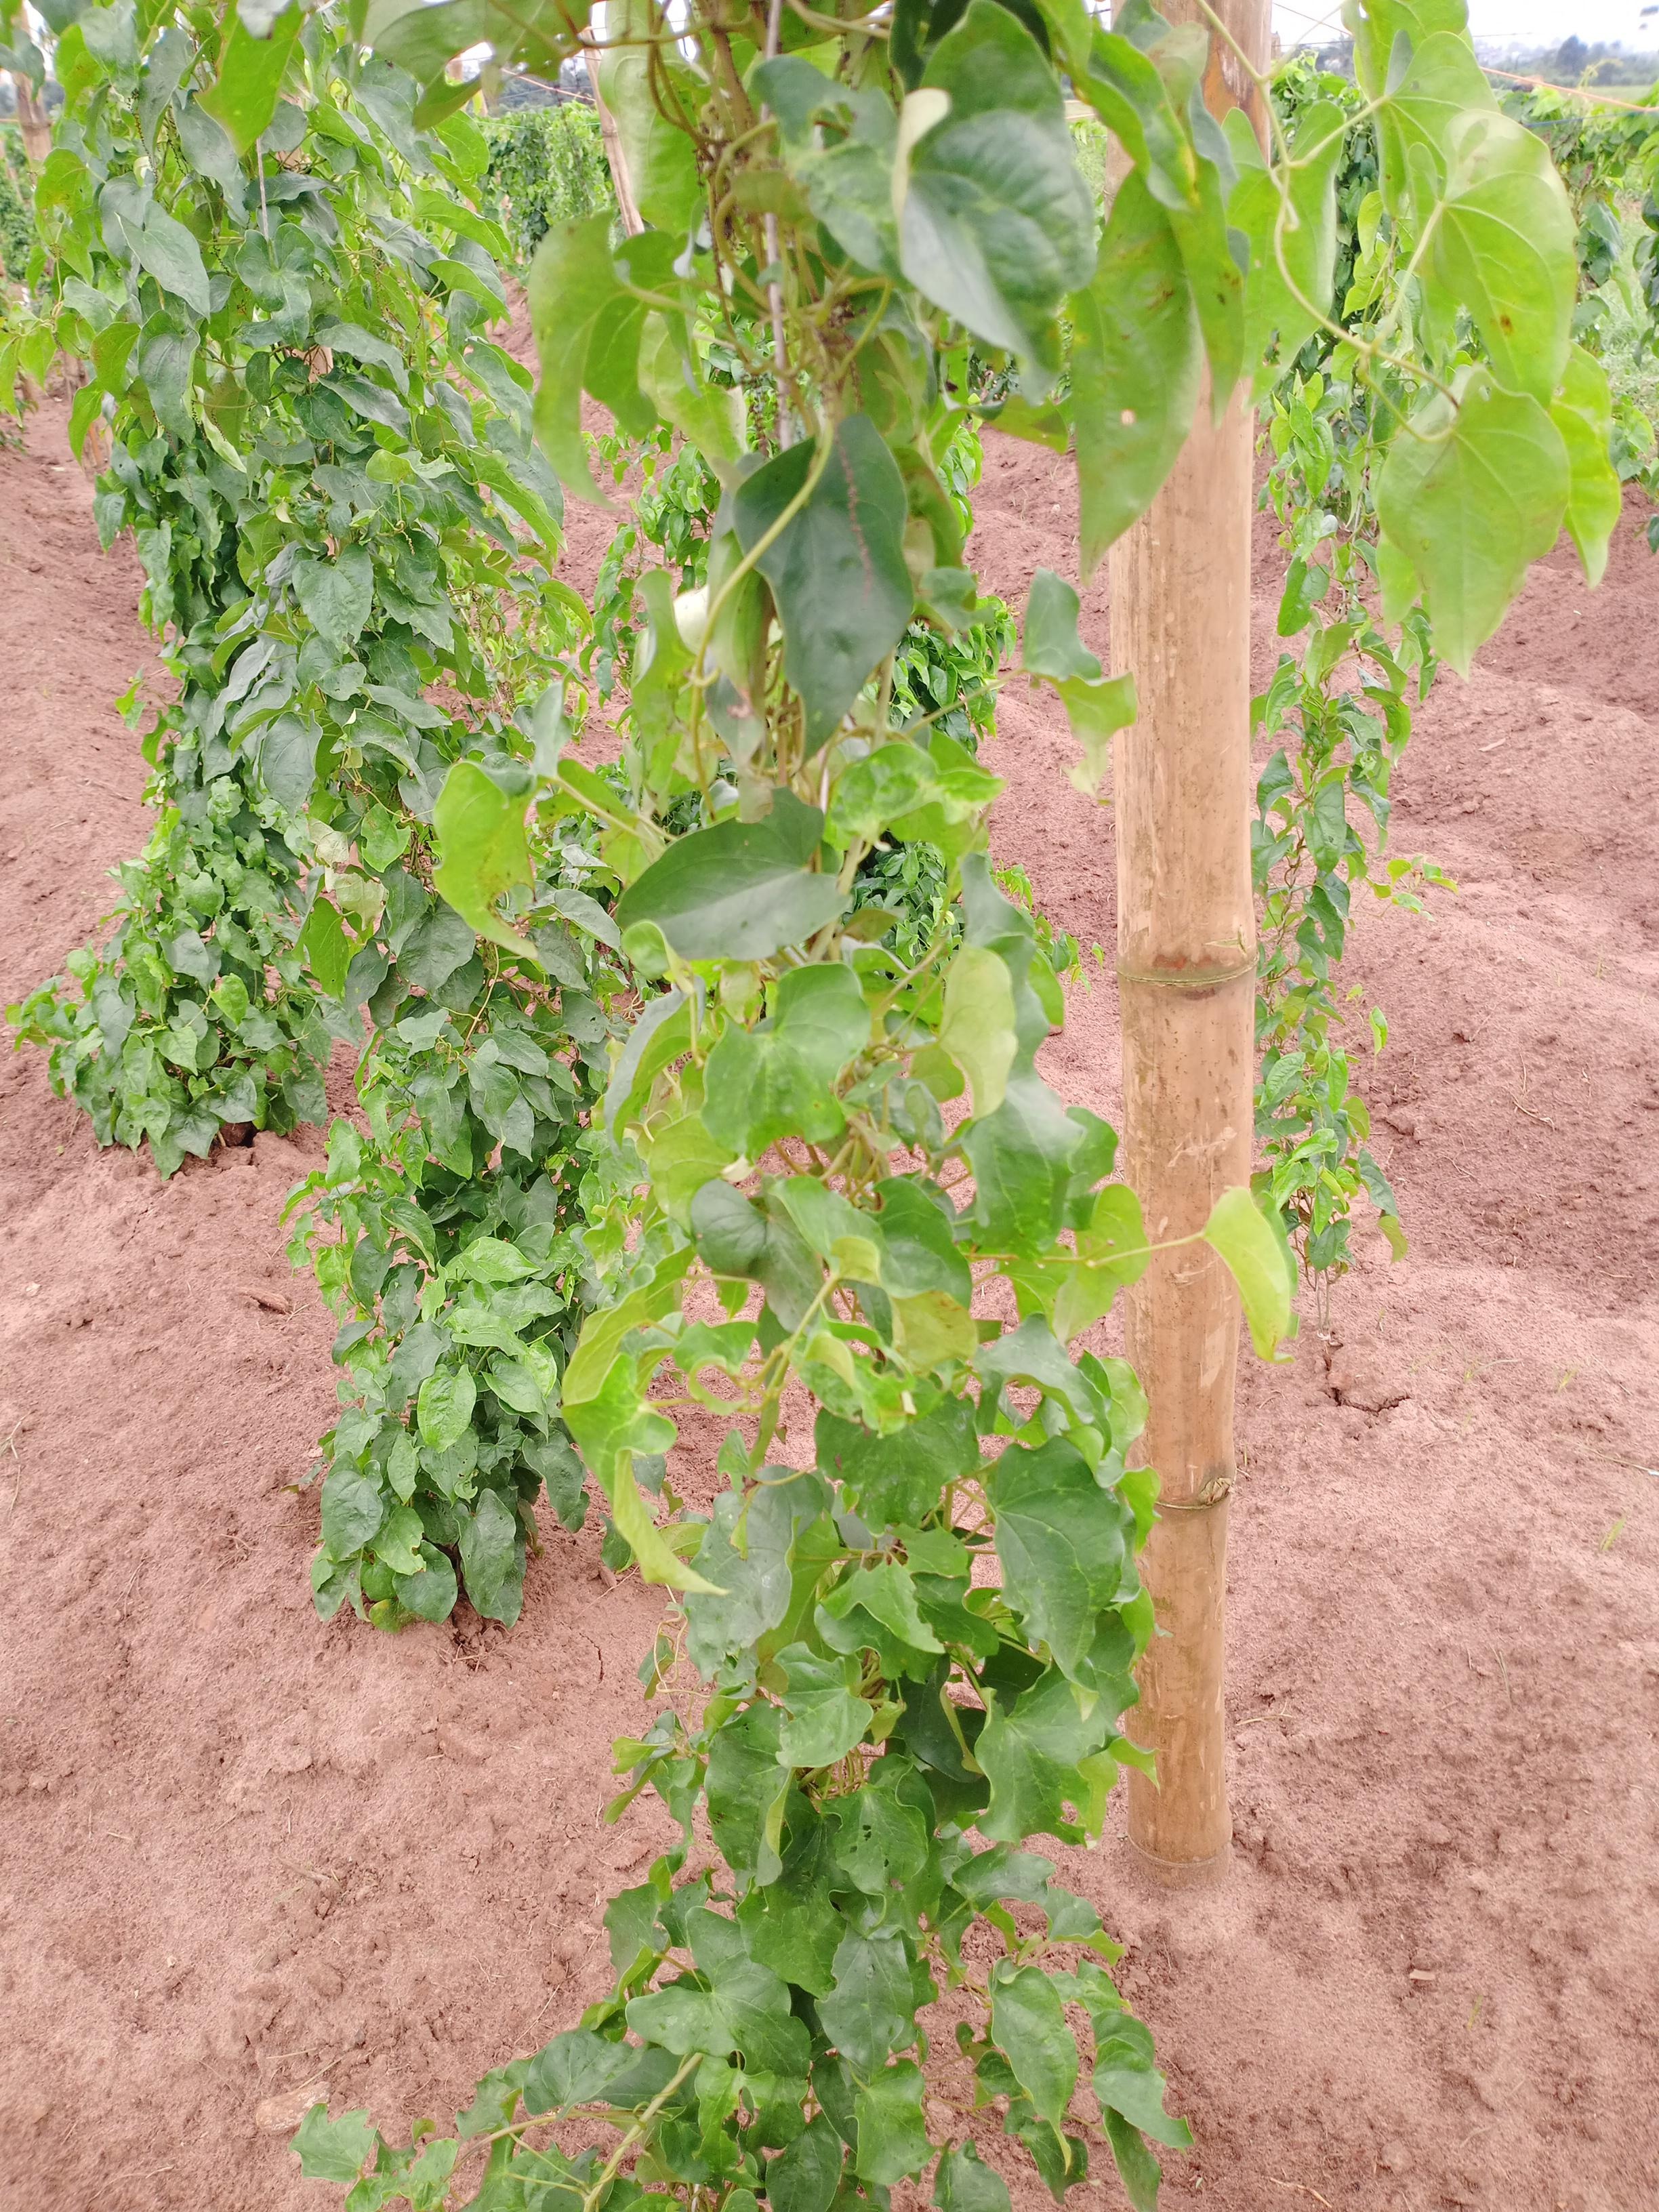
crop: yam
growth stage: vegetative
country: Nigeria
